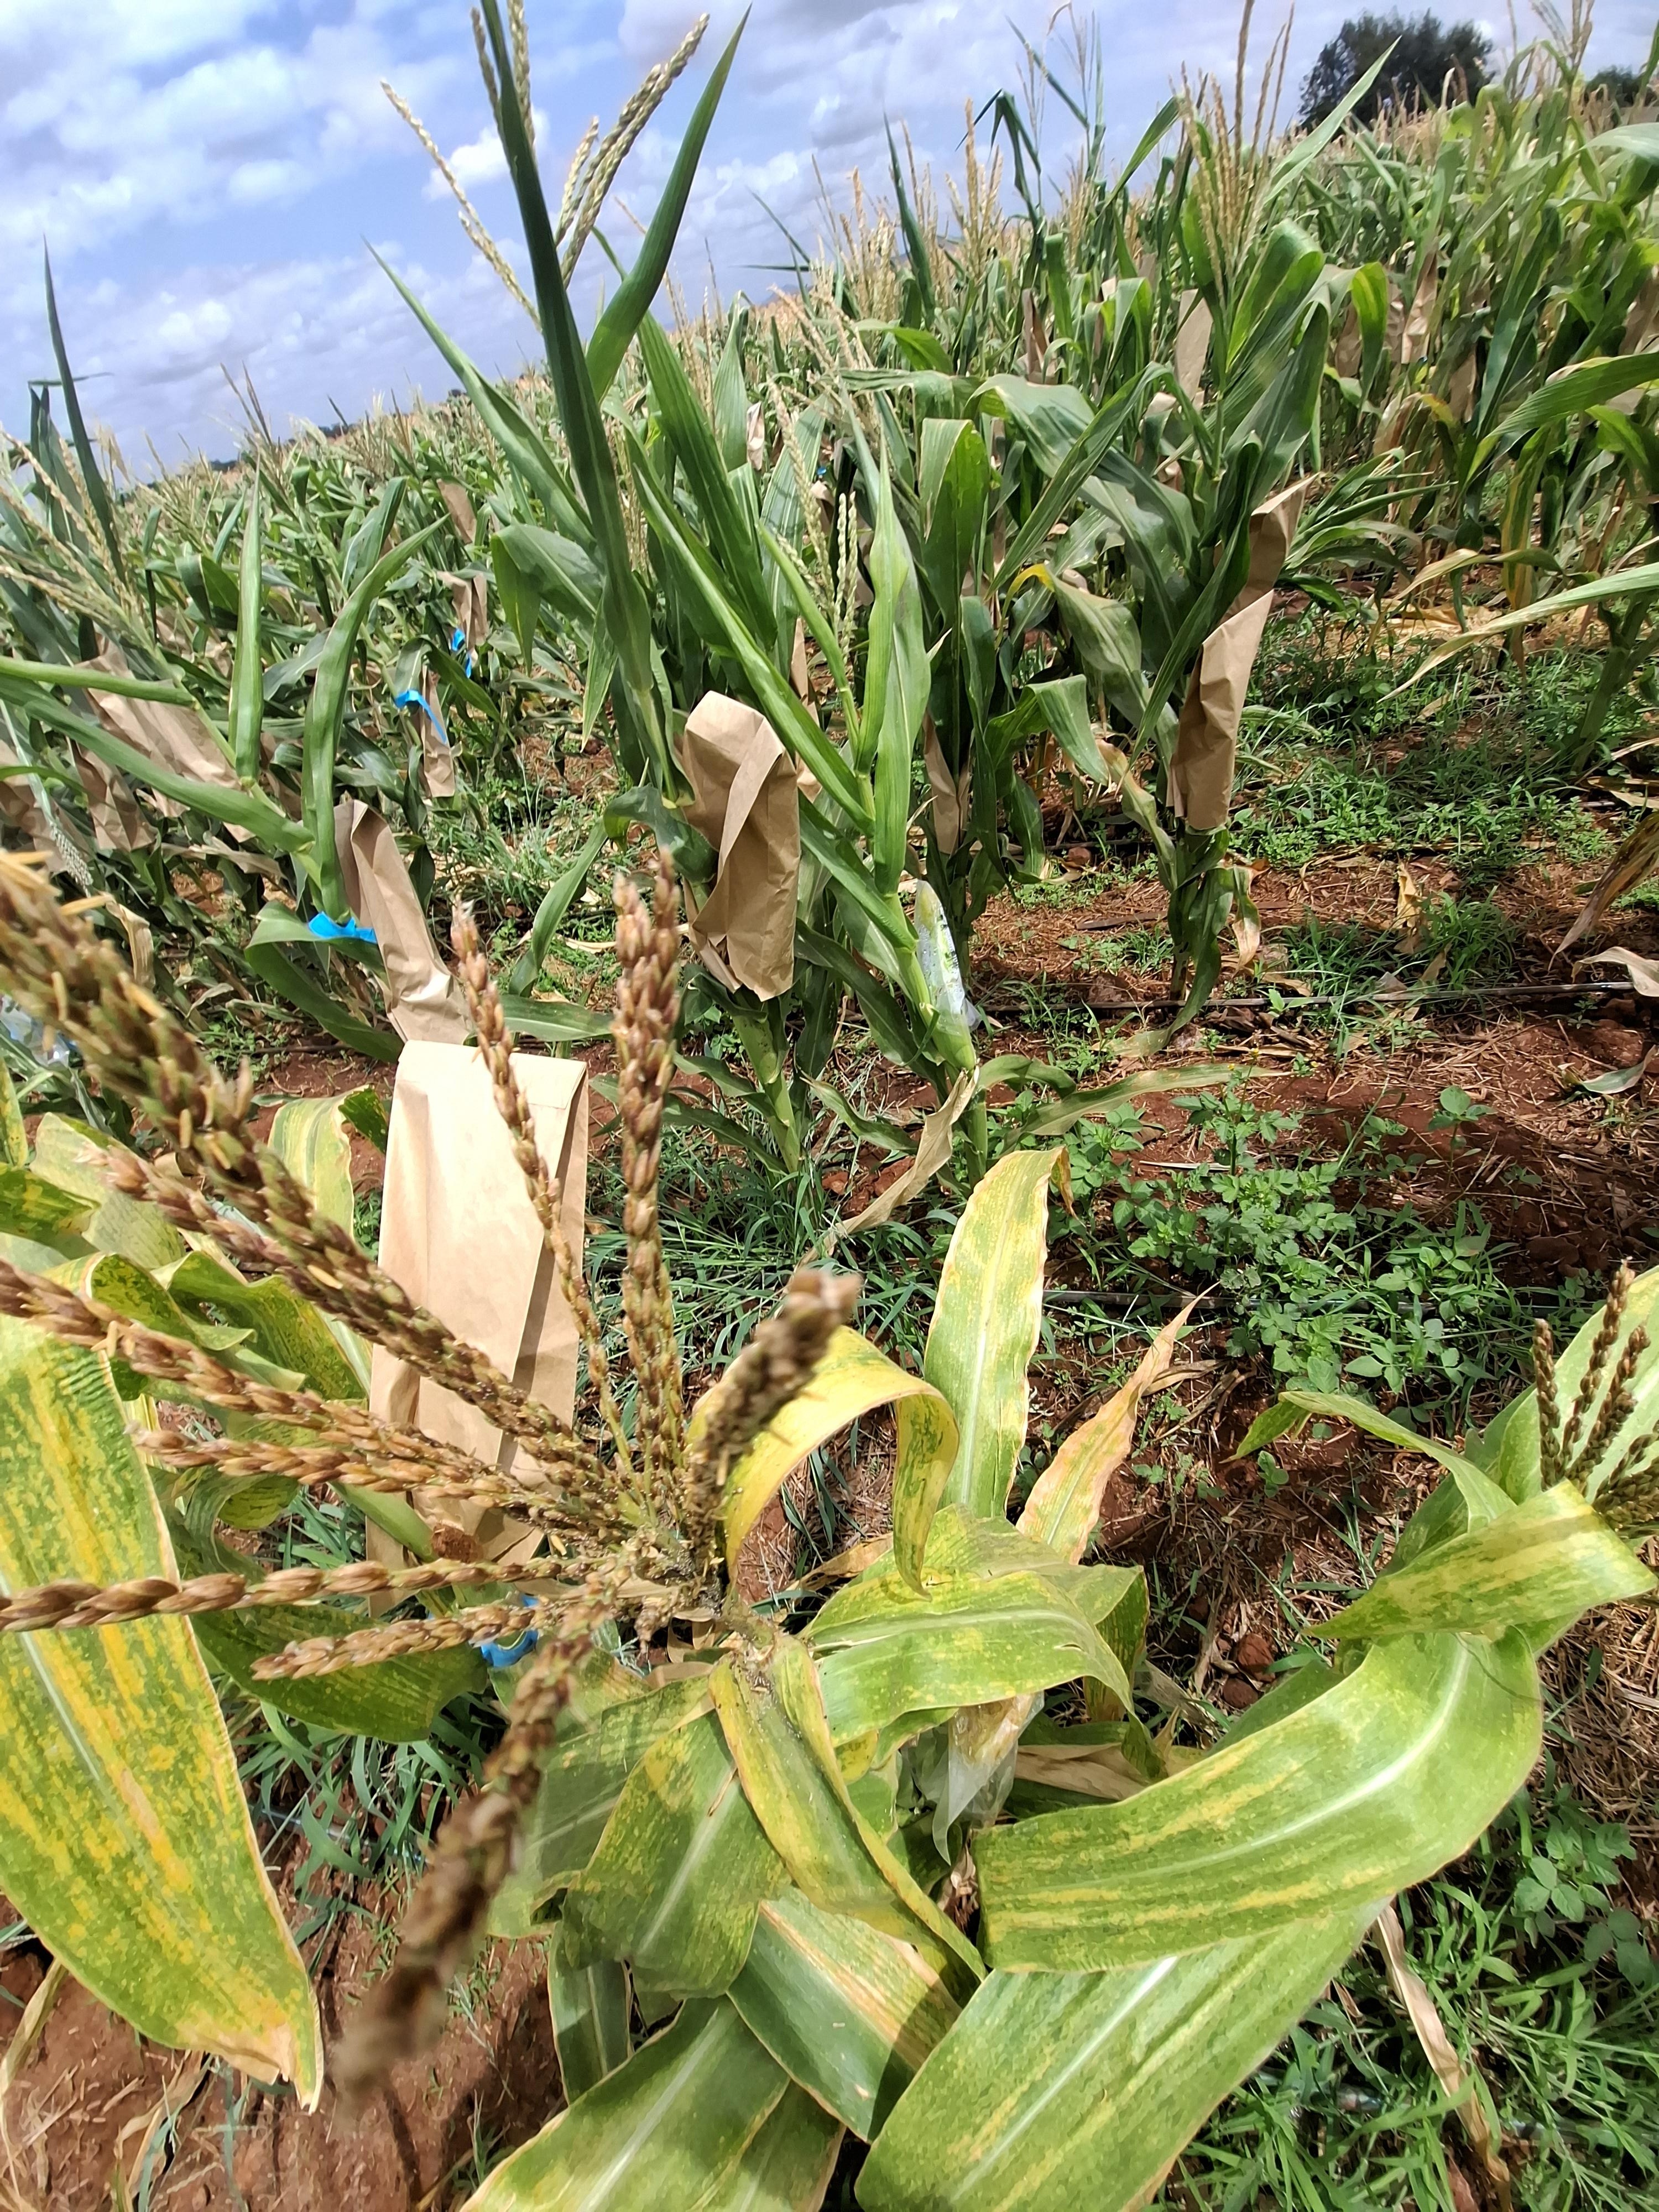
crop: maize
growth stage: flowering
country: Kenya
